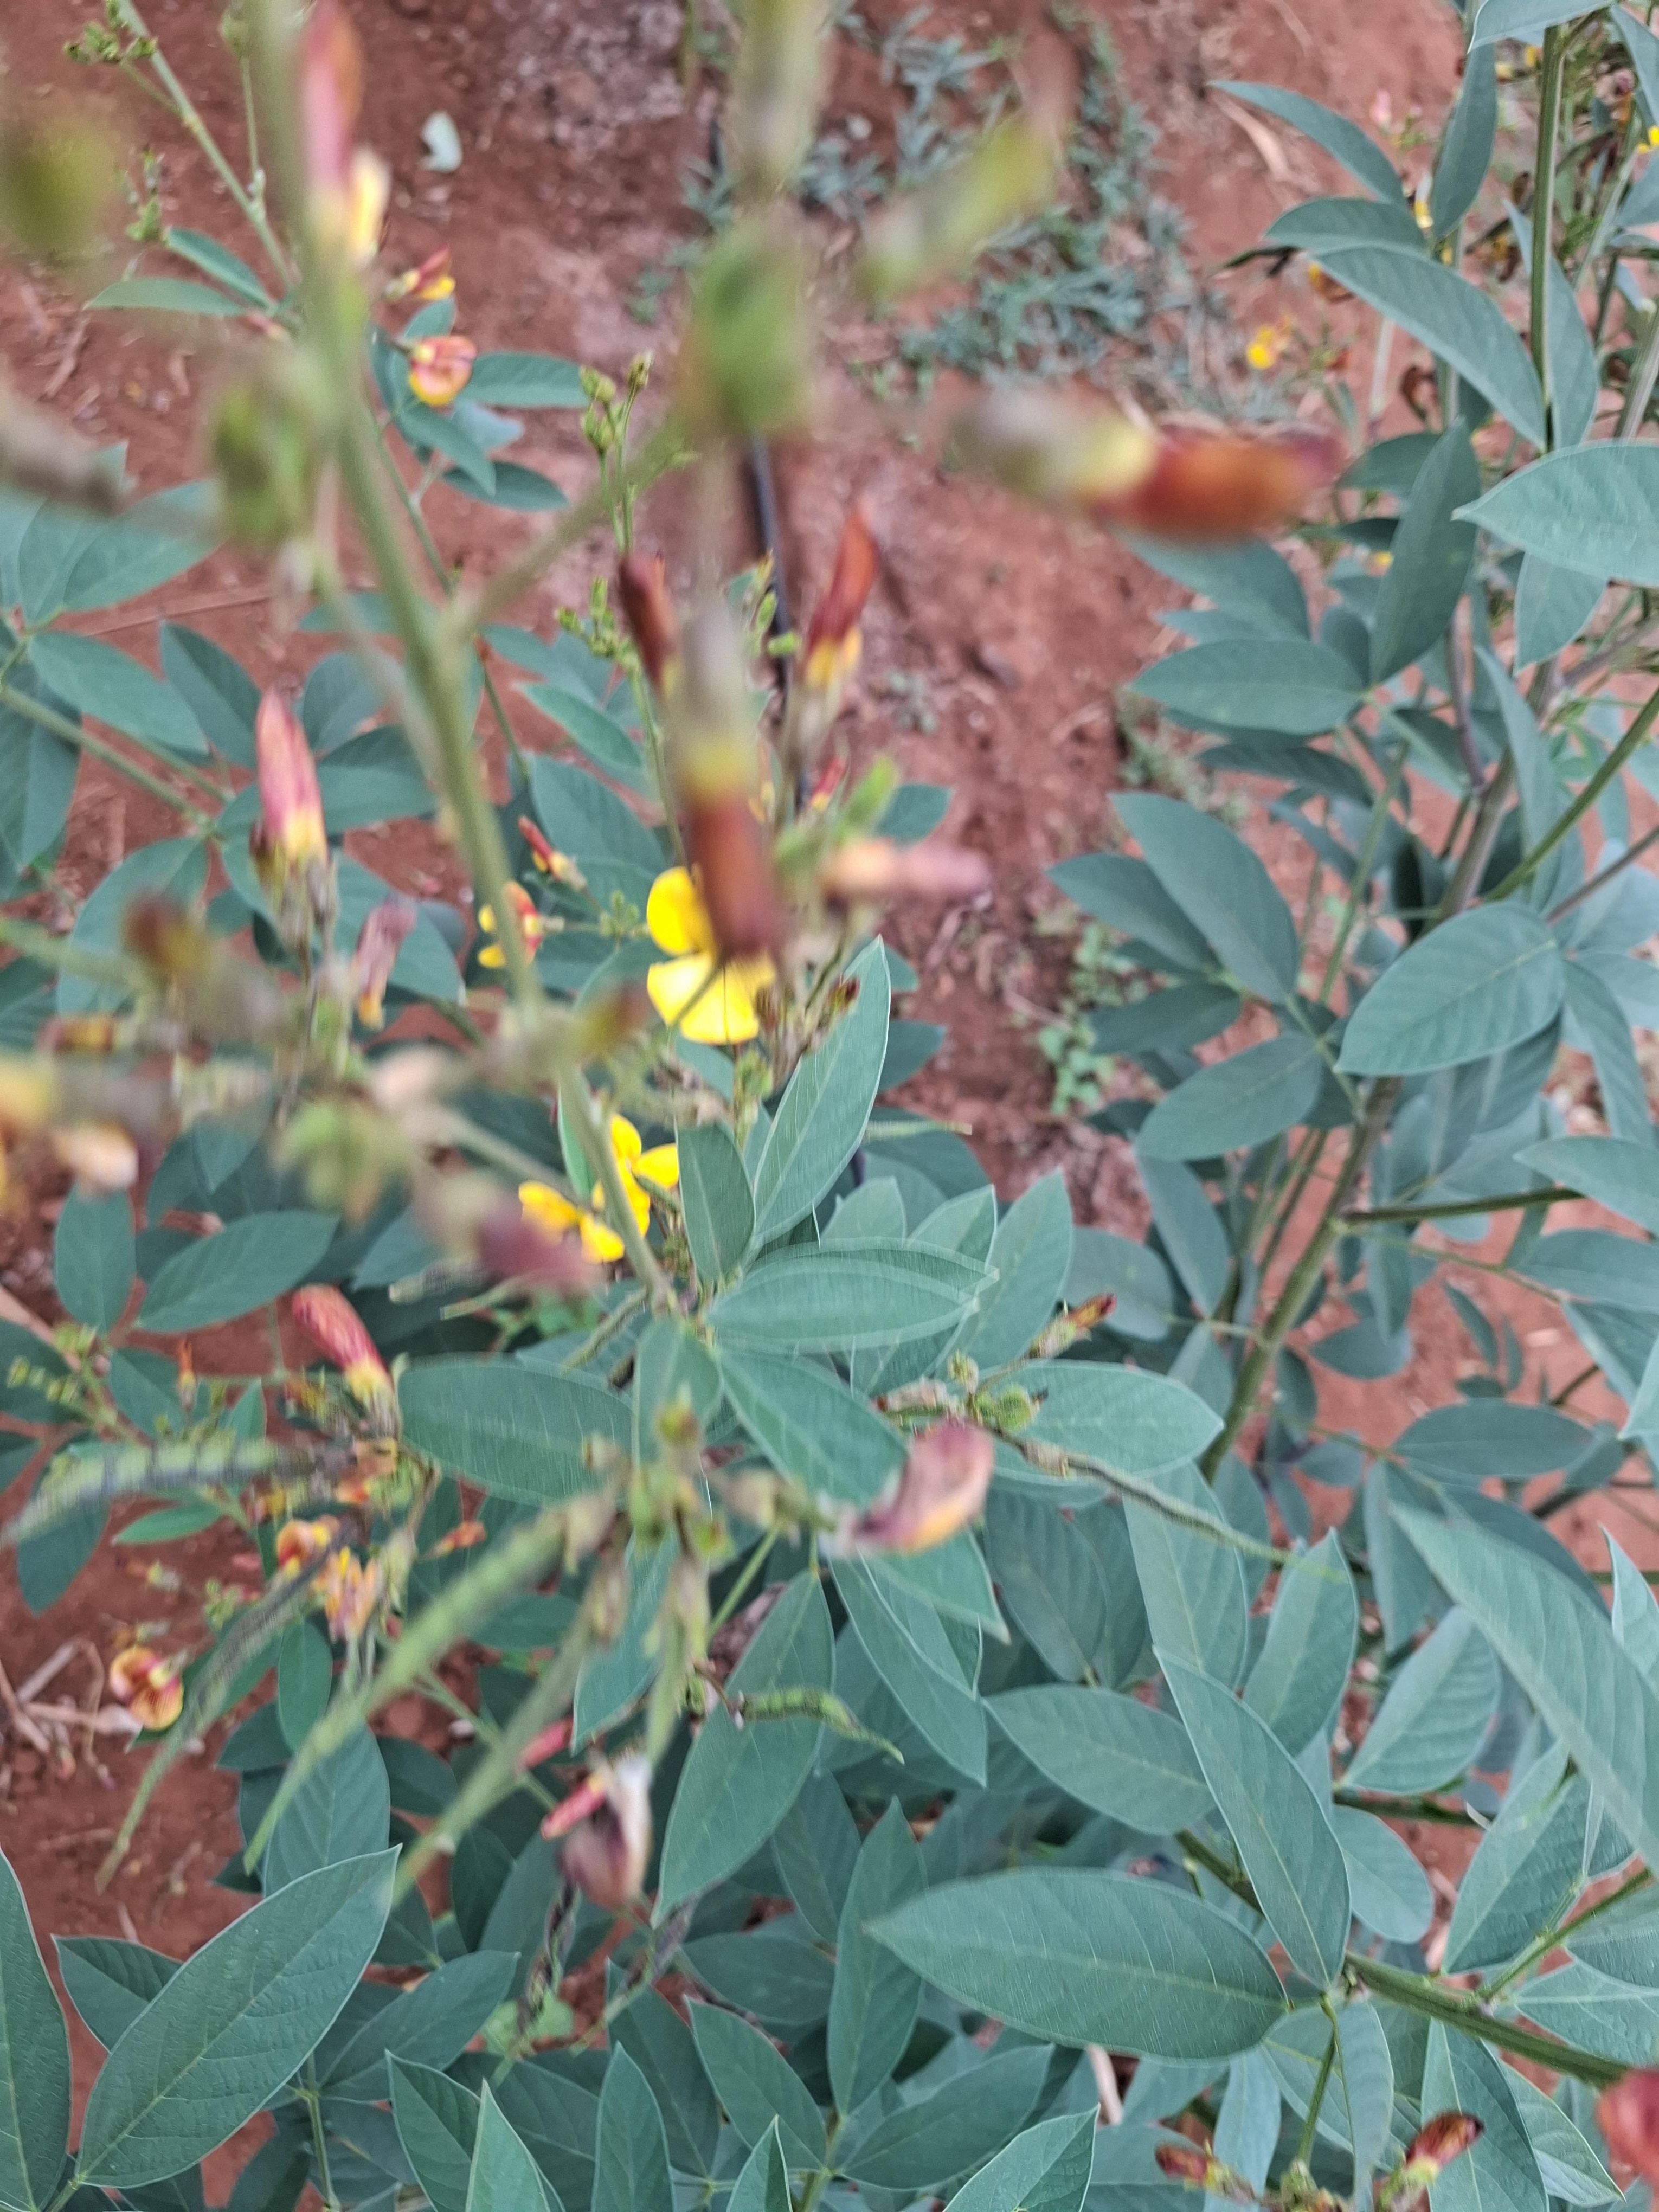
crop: pigeonpea
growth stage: development pod
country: Kenya
